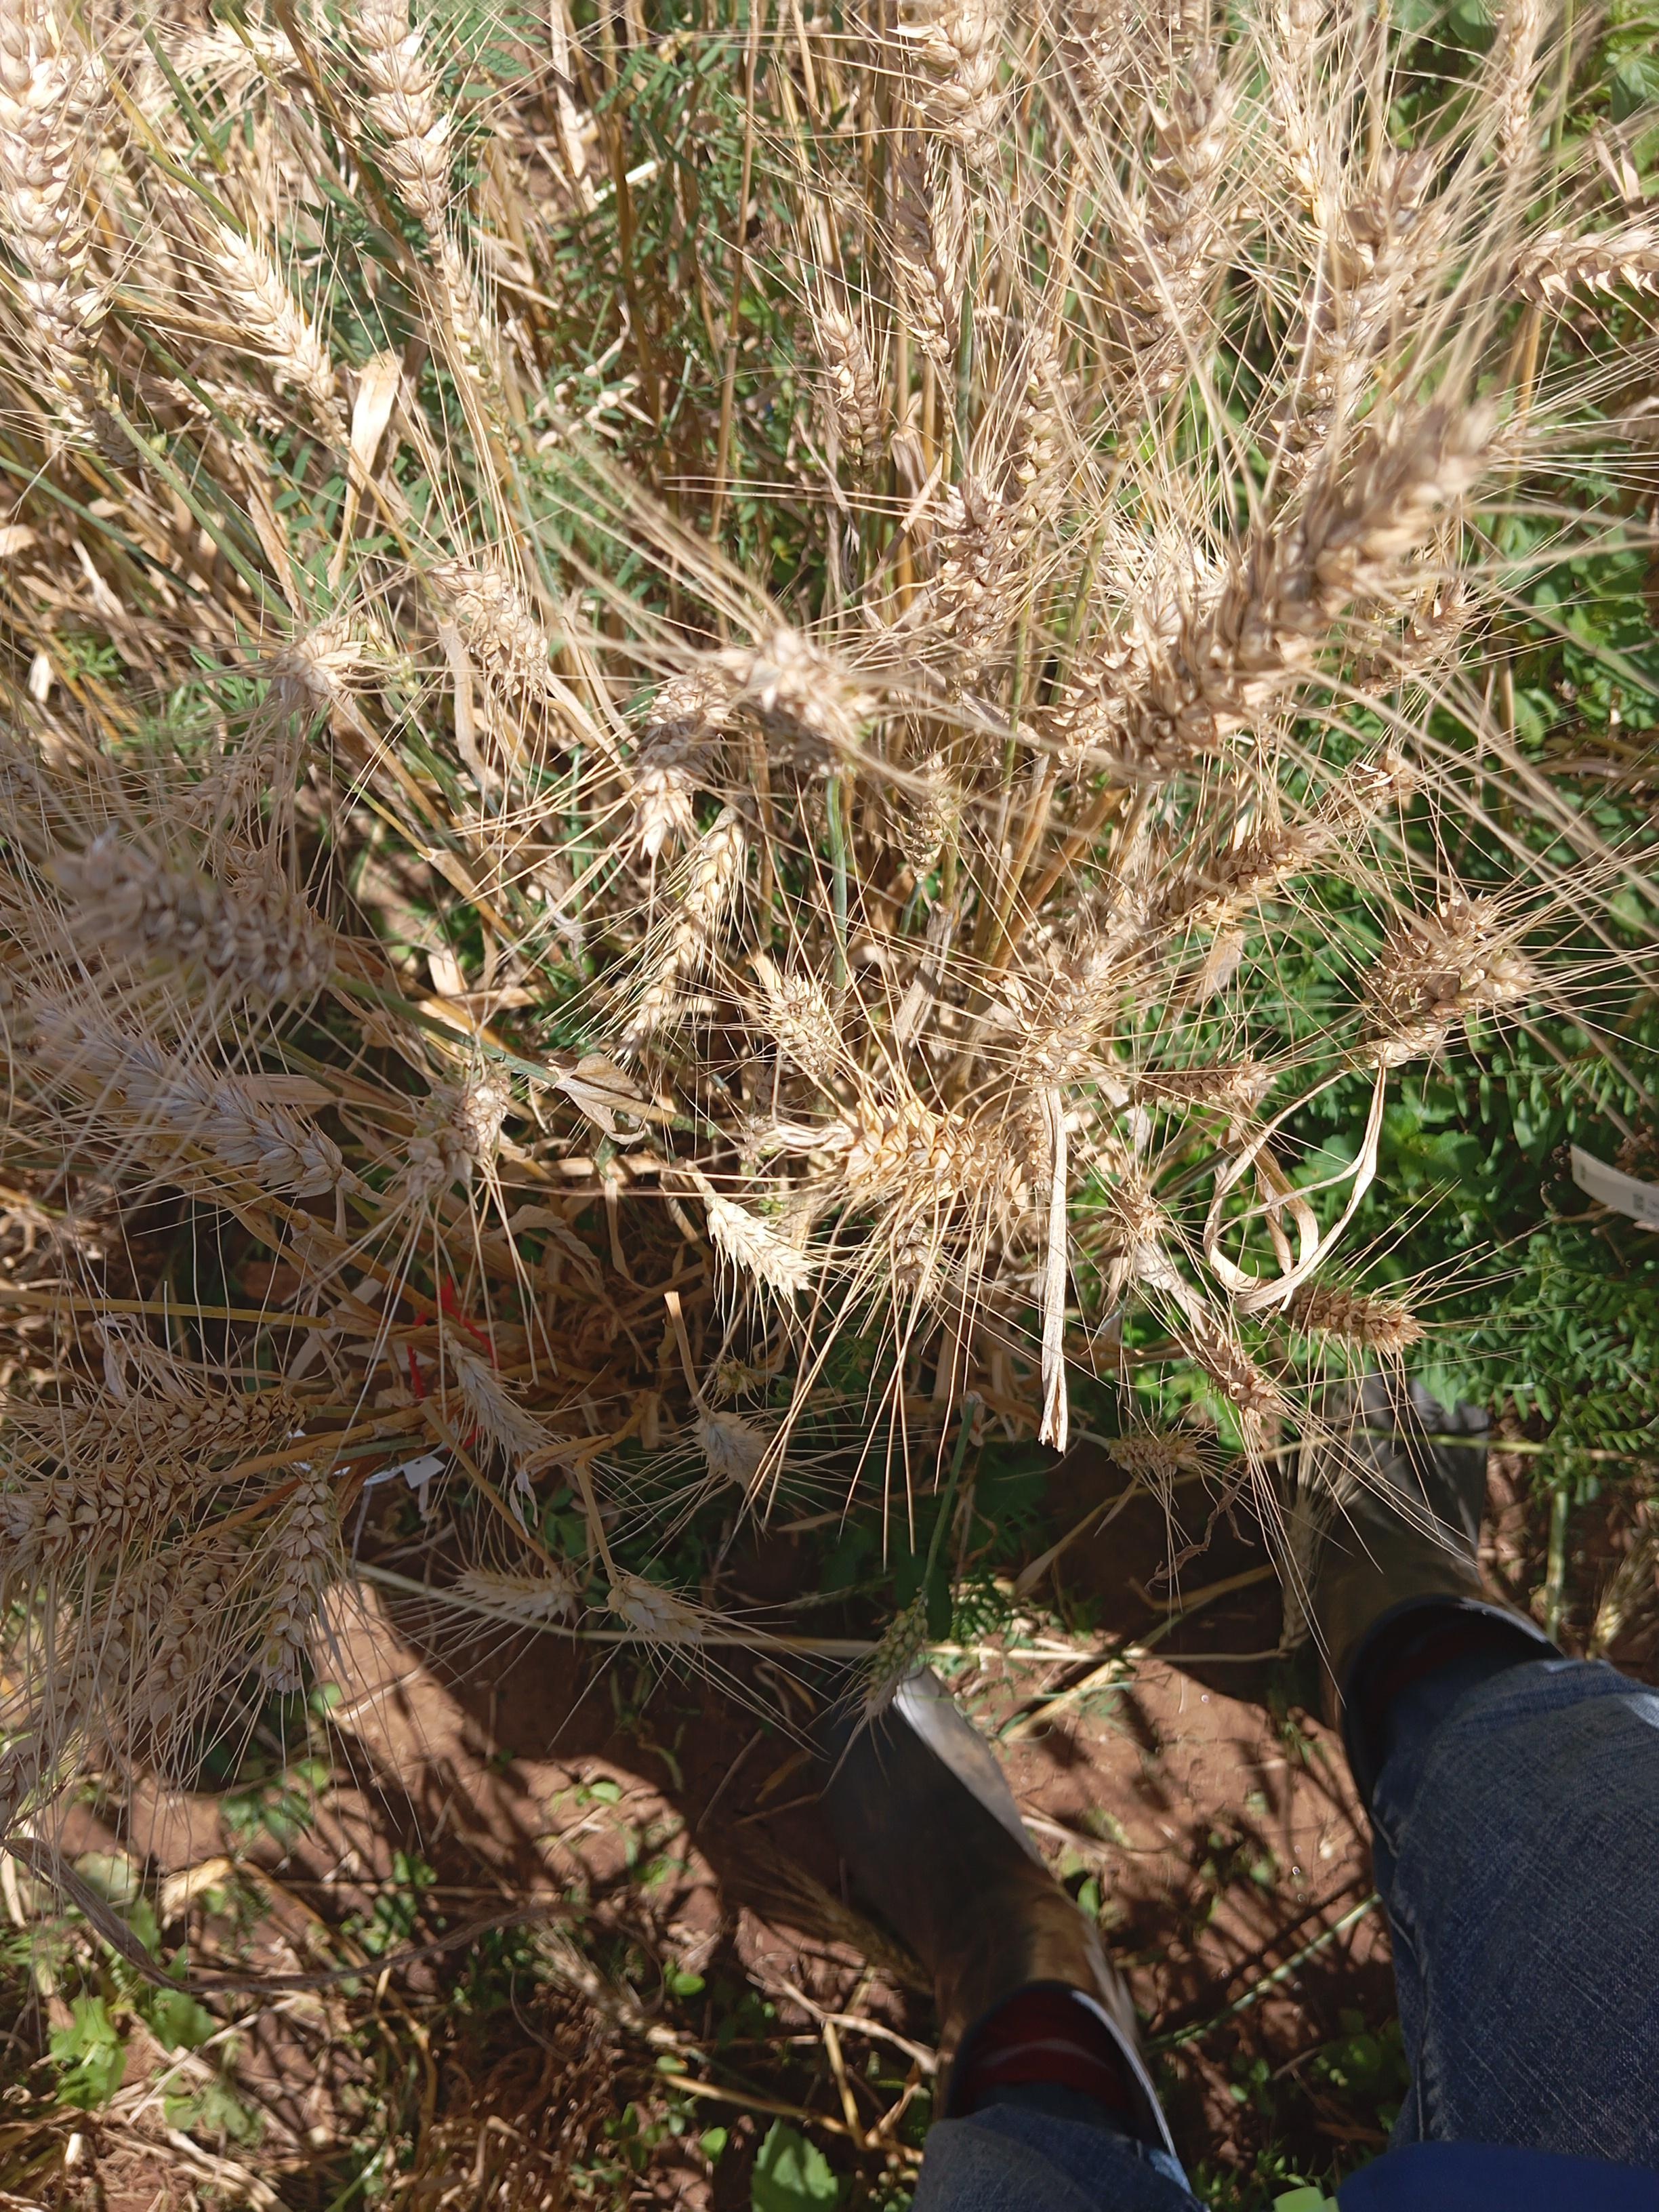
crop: wheat
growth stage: maturity
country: Kenya
